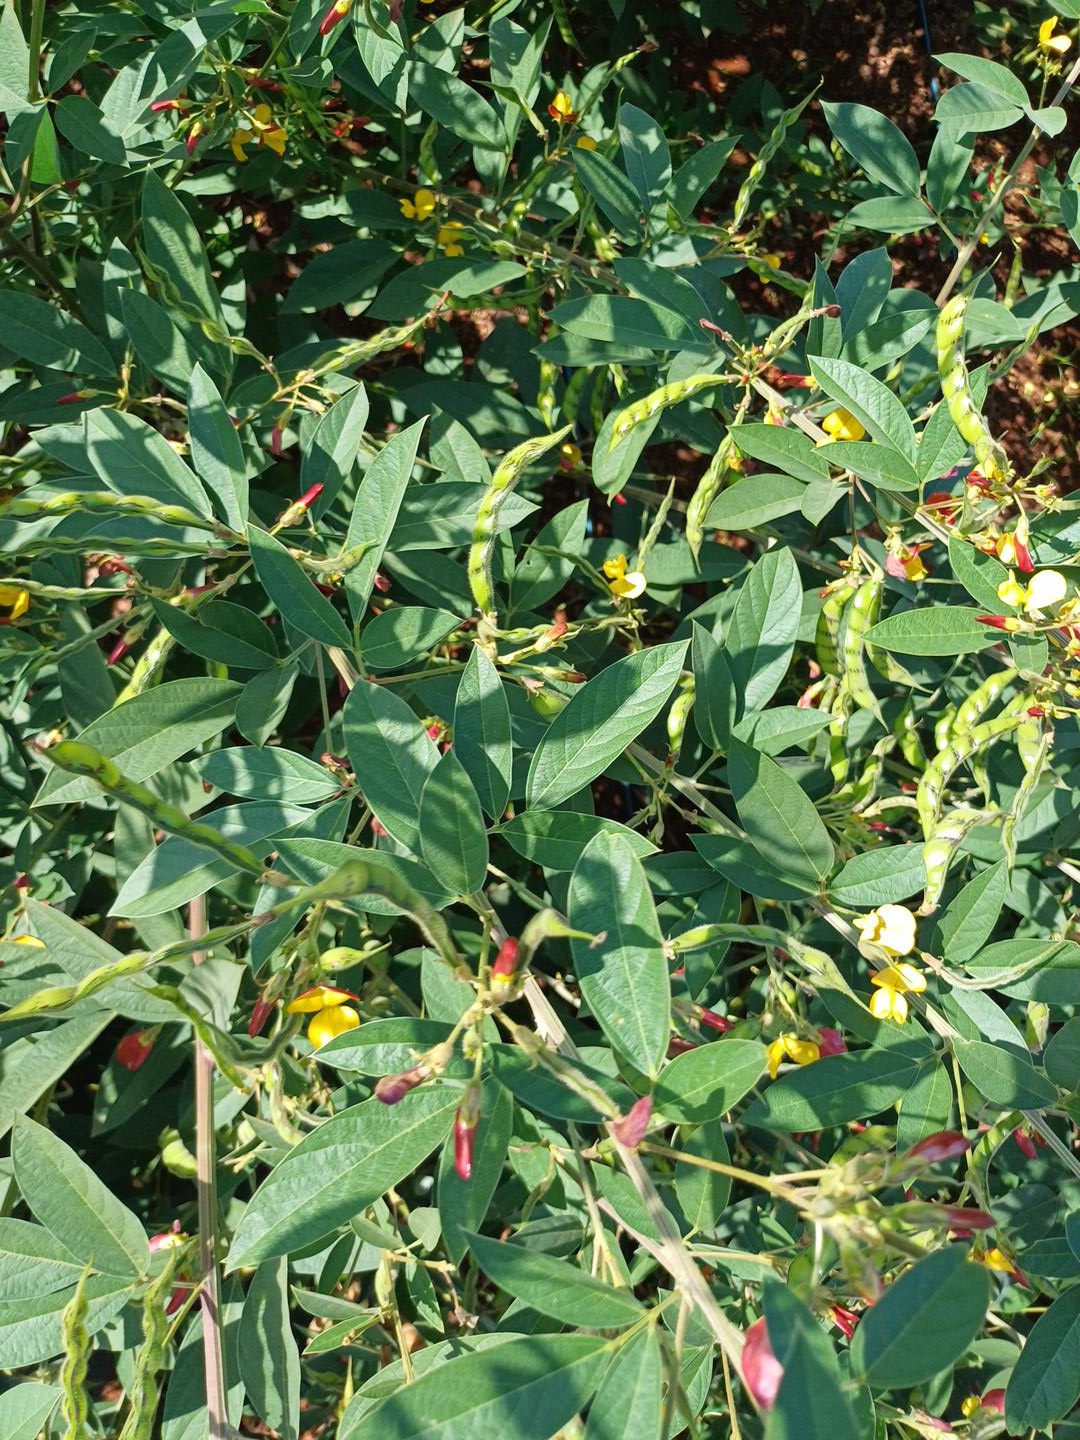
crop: pigeonpea
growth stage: development pod
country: Kenya
